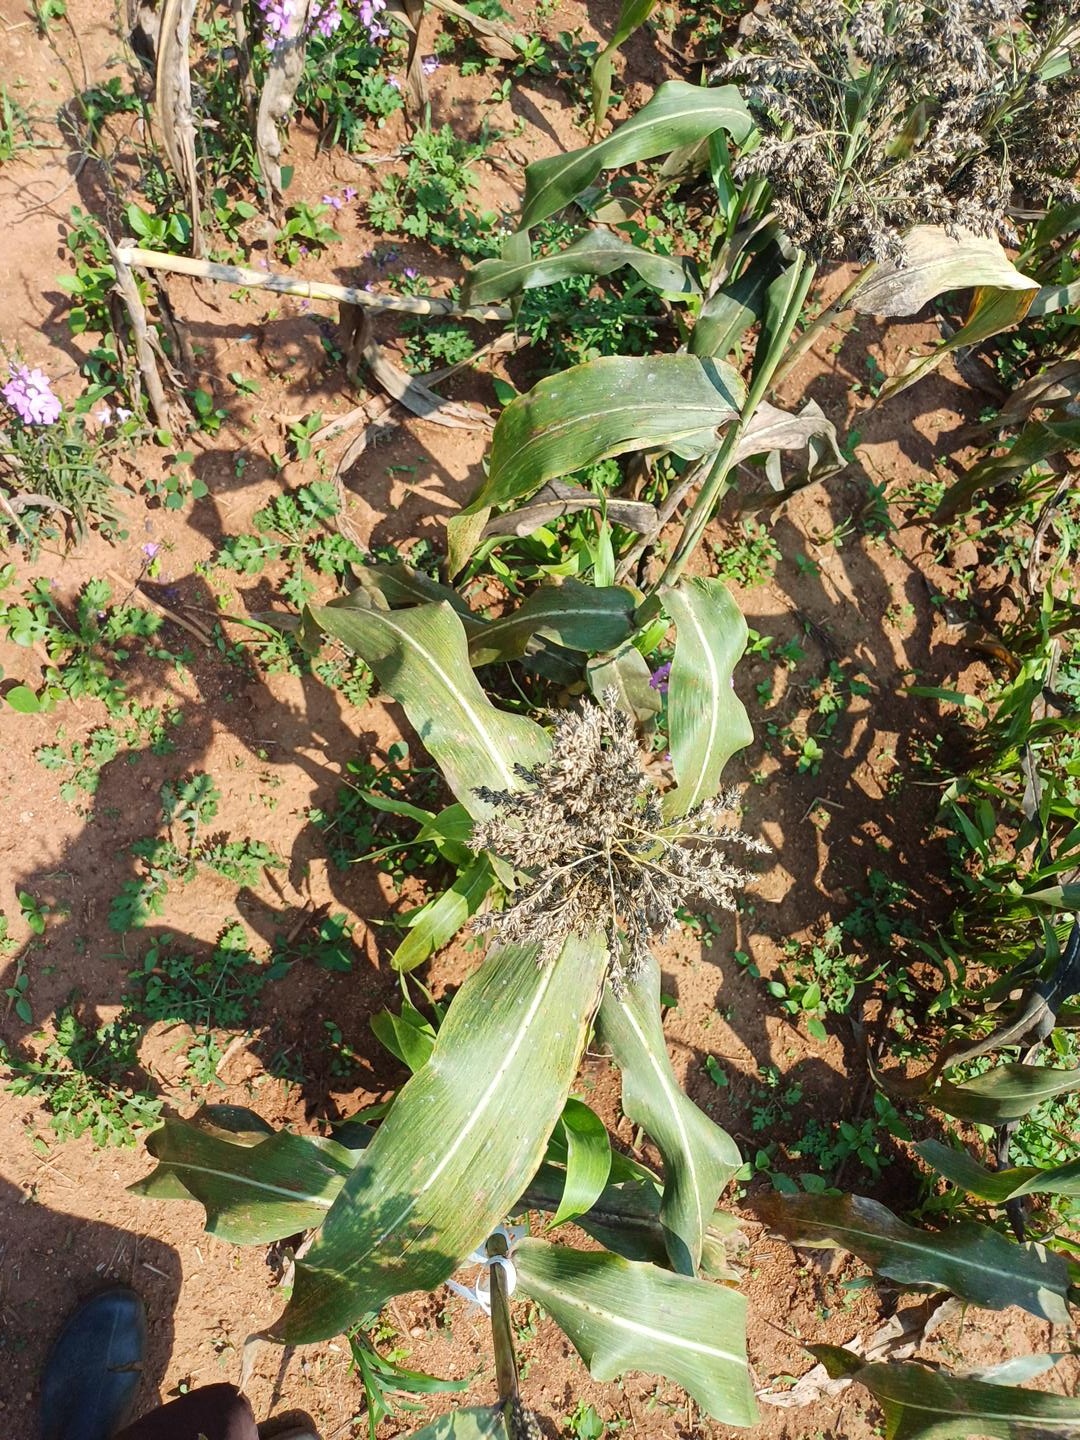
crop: sorghum
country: Kenya
